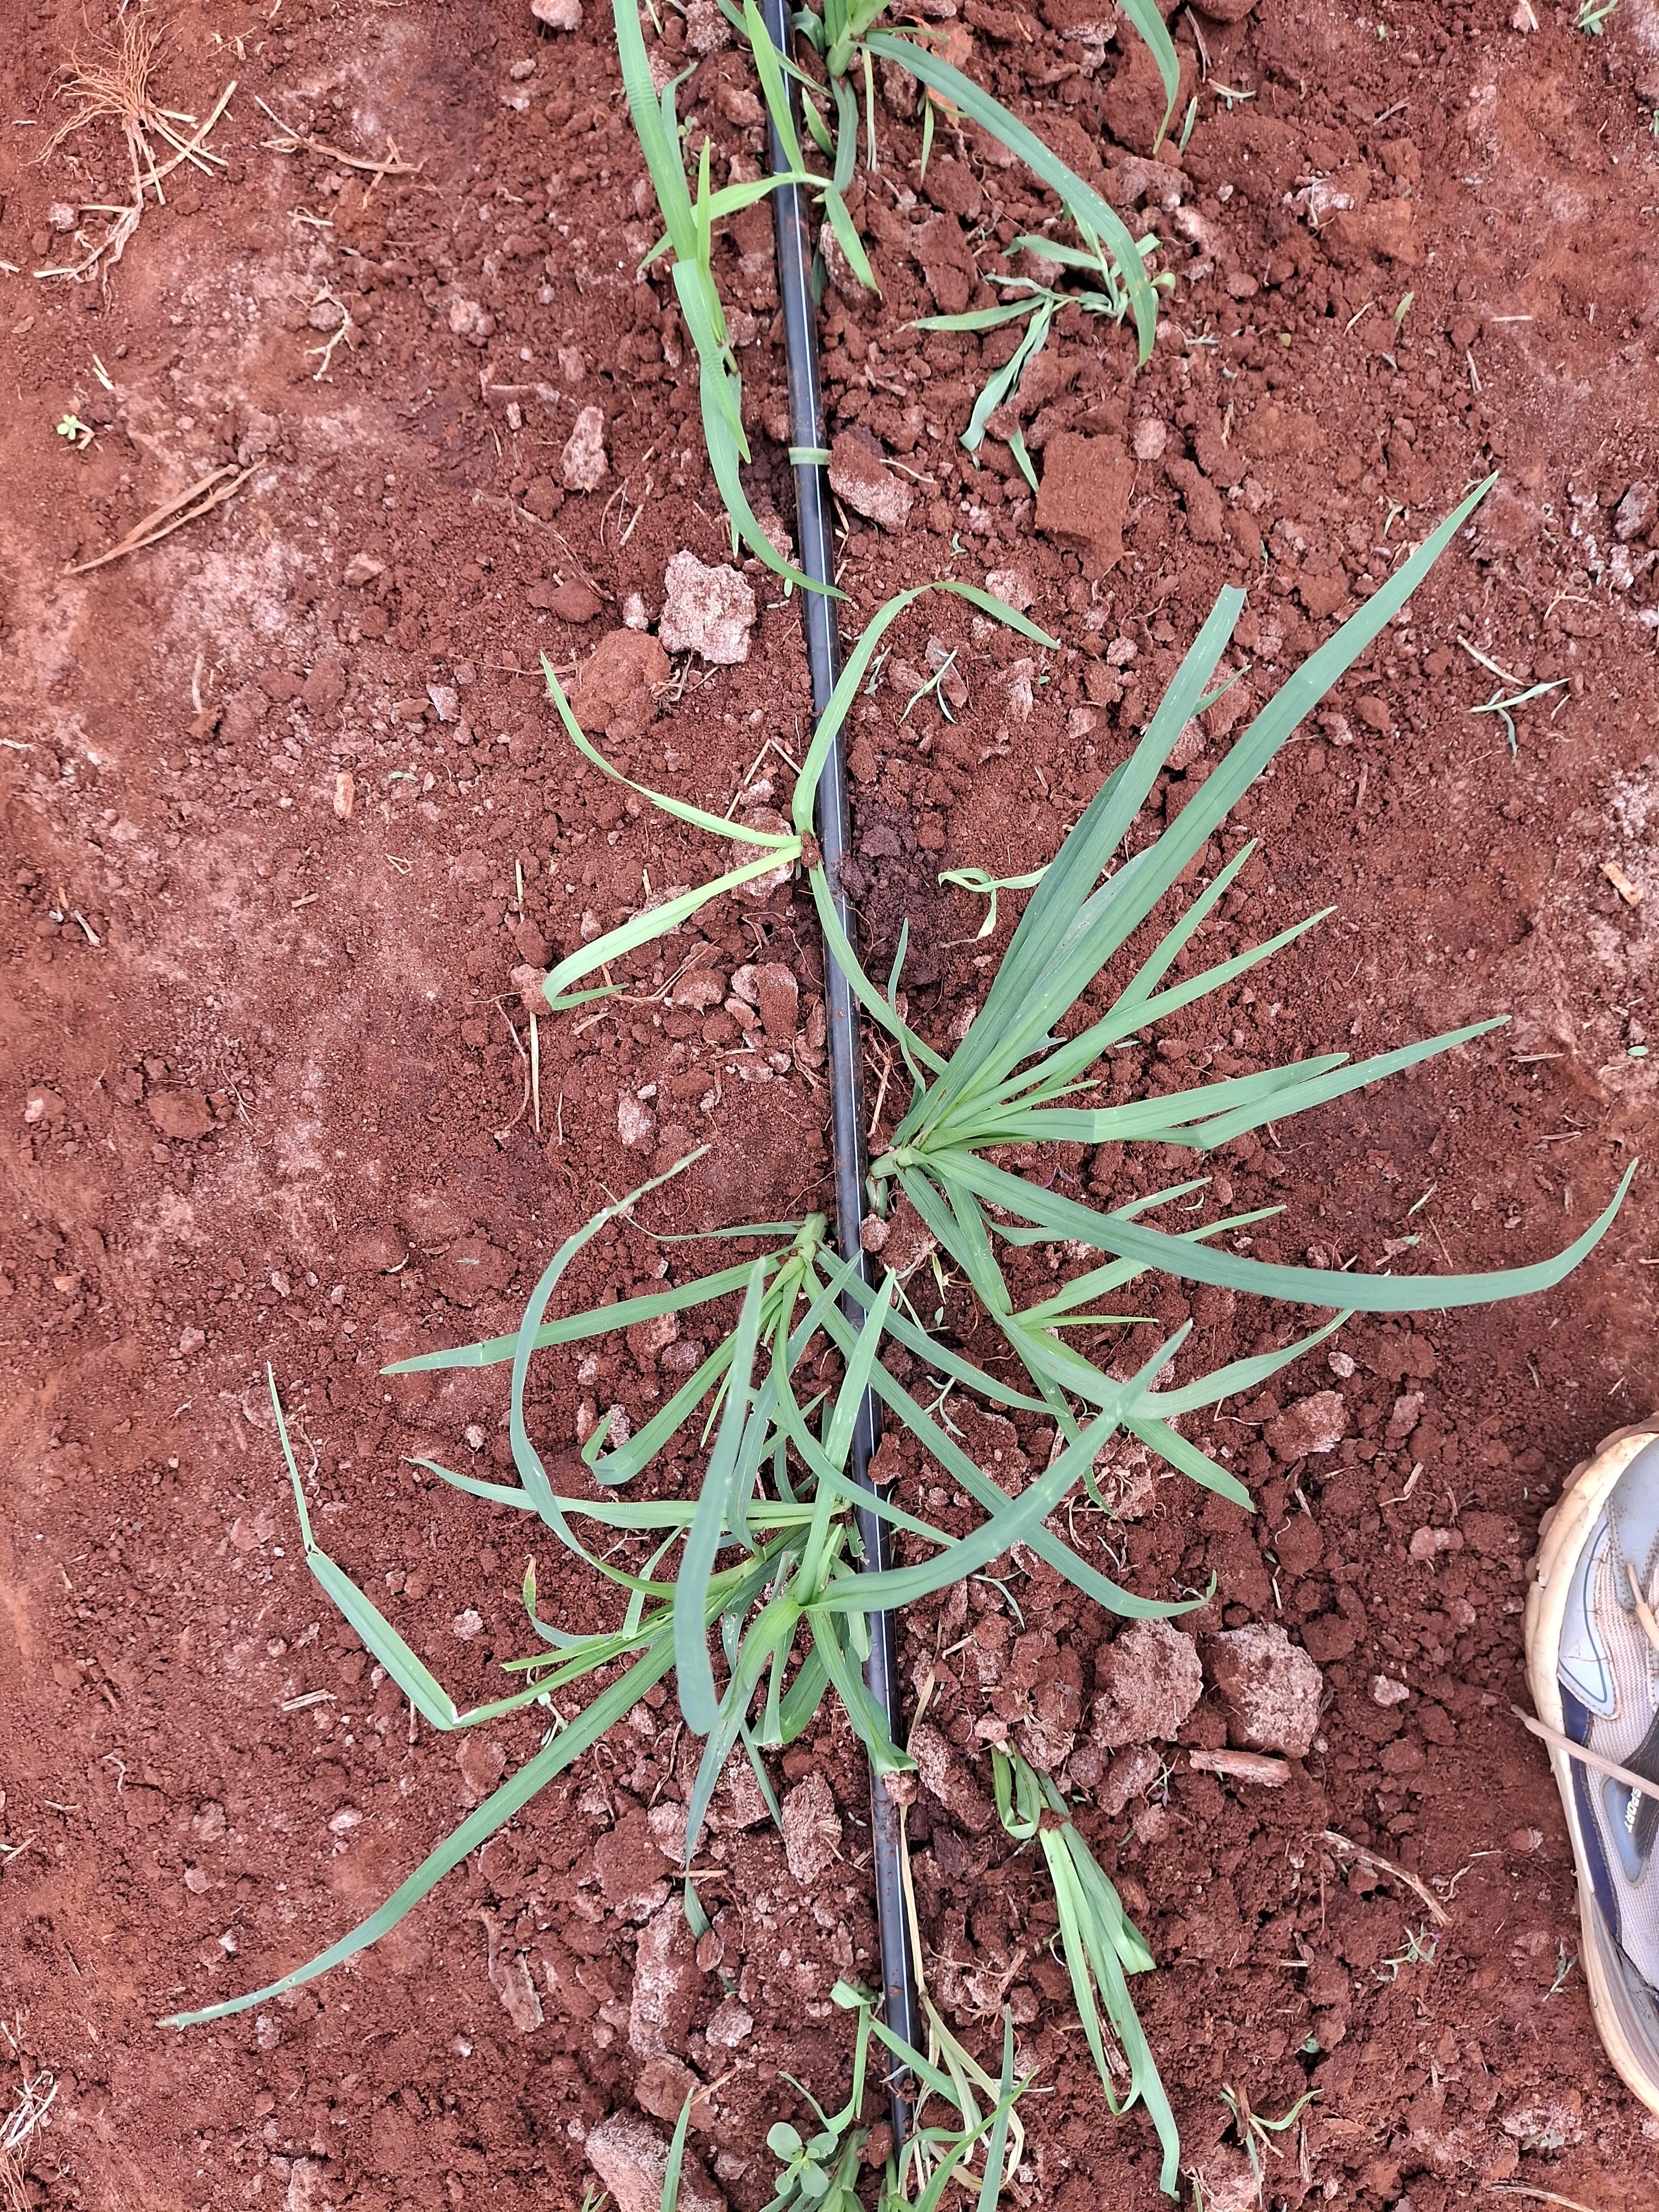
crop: finger millet
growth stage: vegetative
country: Kenya
